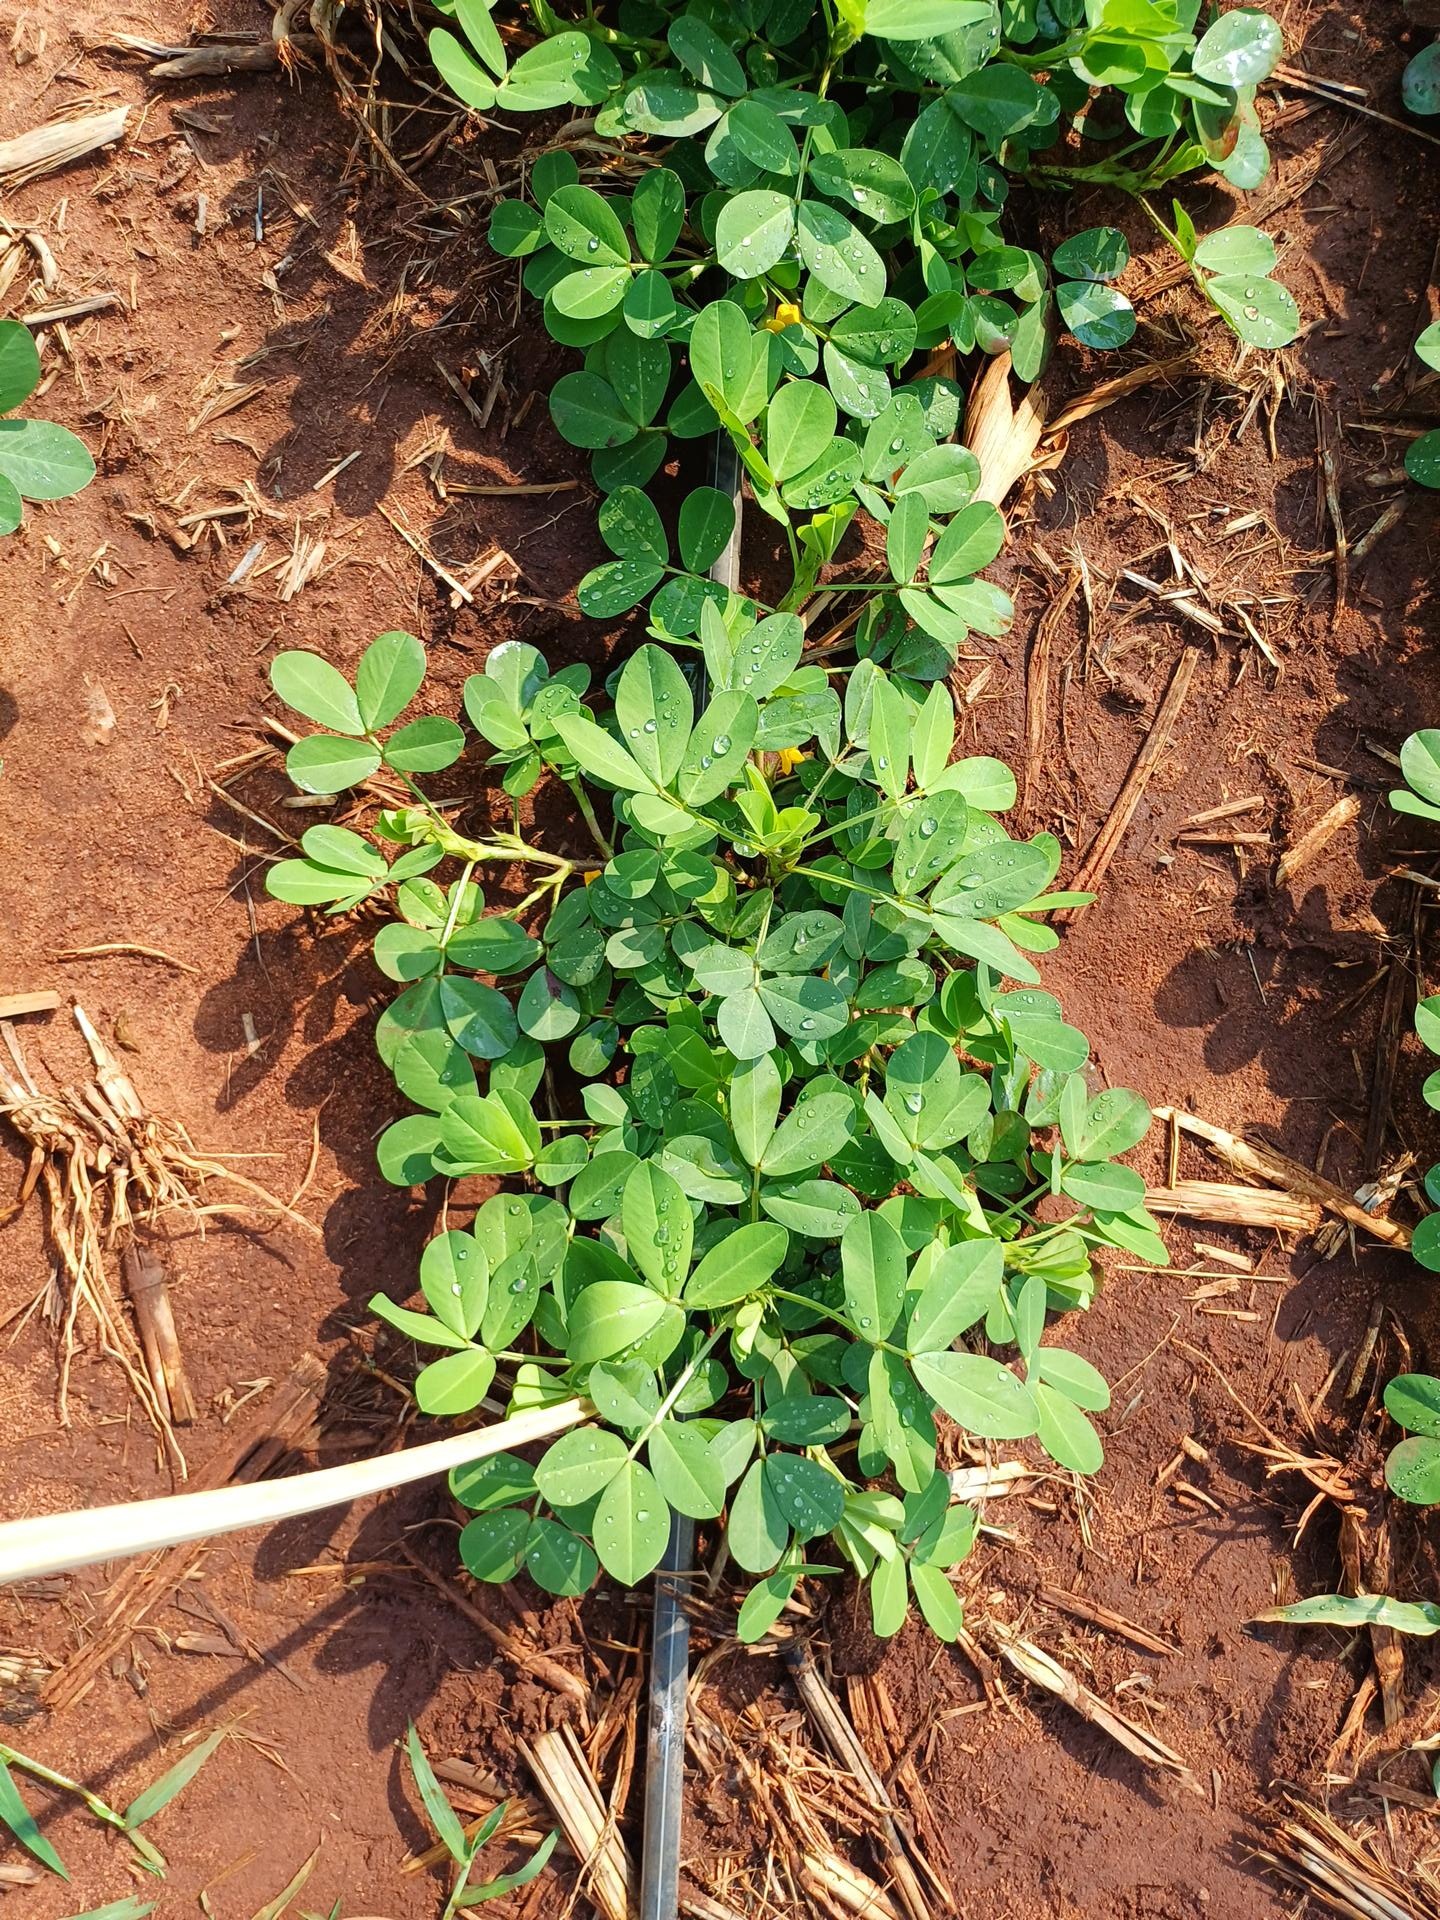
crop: groundnut
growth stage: flowering
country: Kenya
